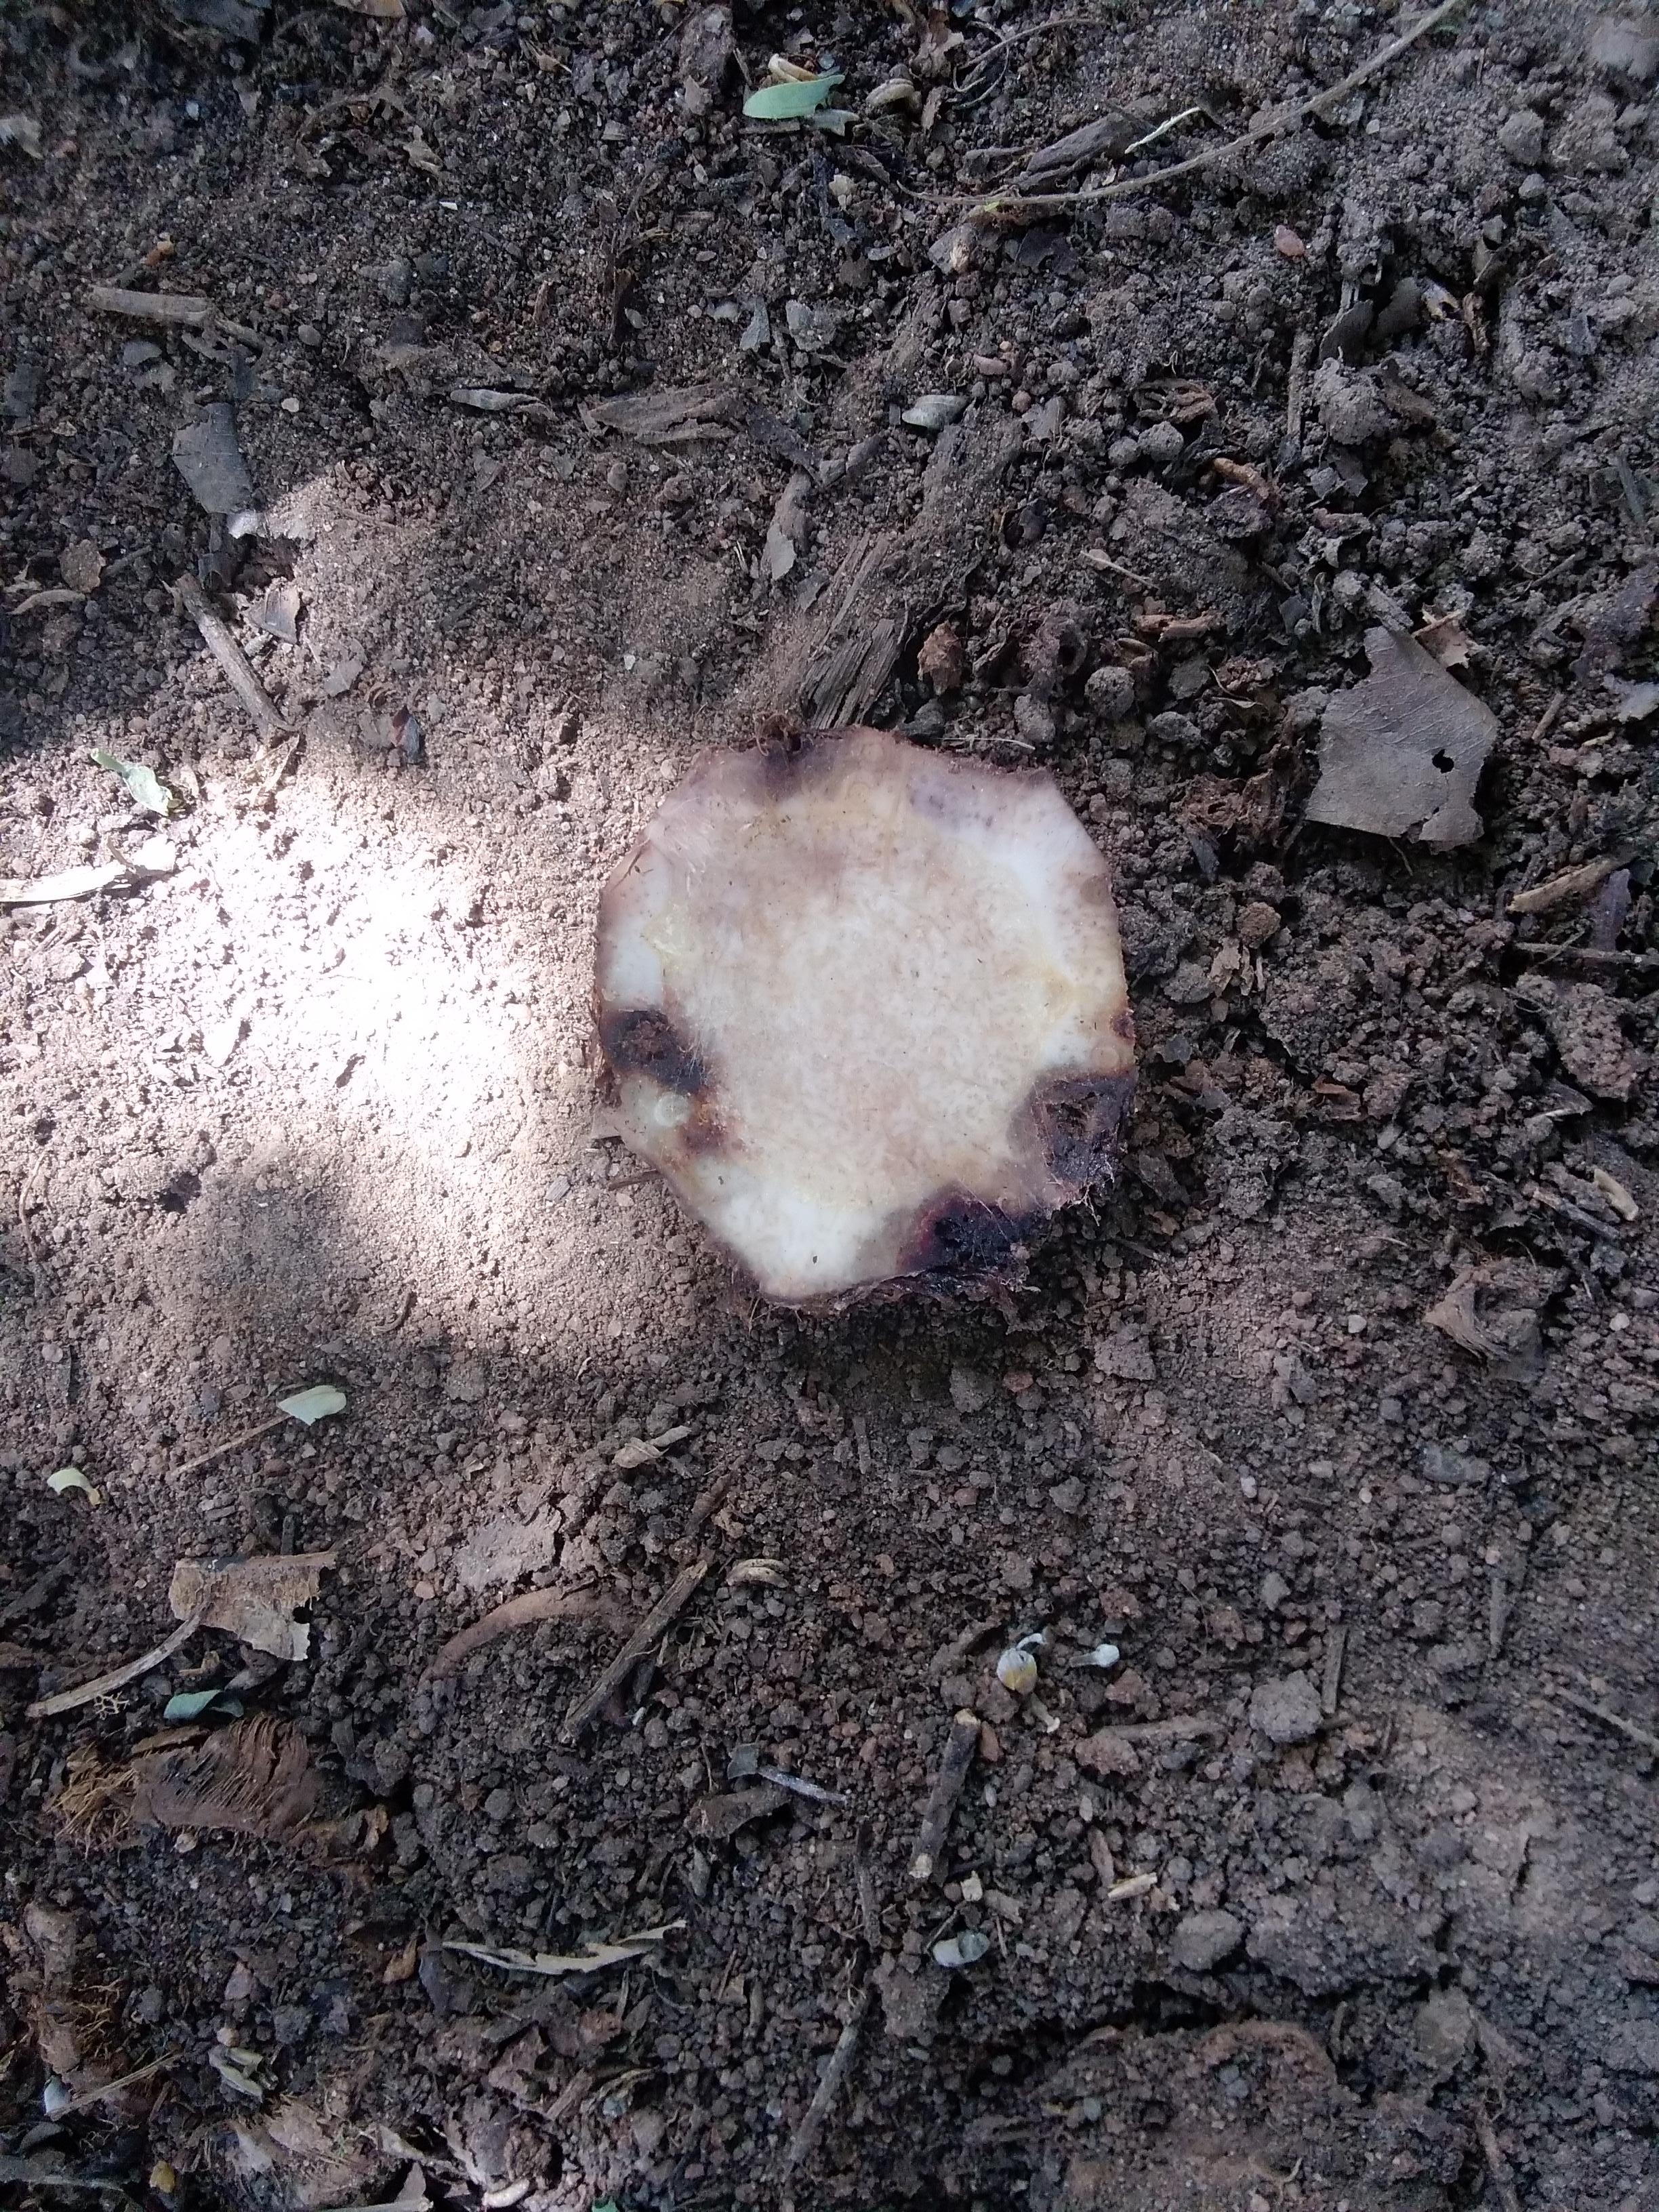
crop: banana
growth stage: vegetative
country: Tanzania
